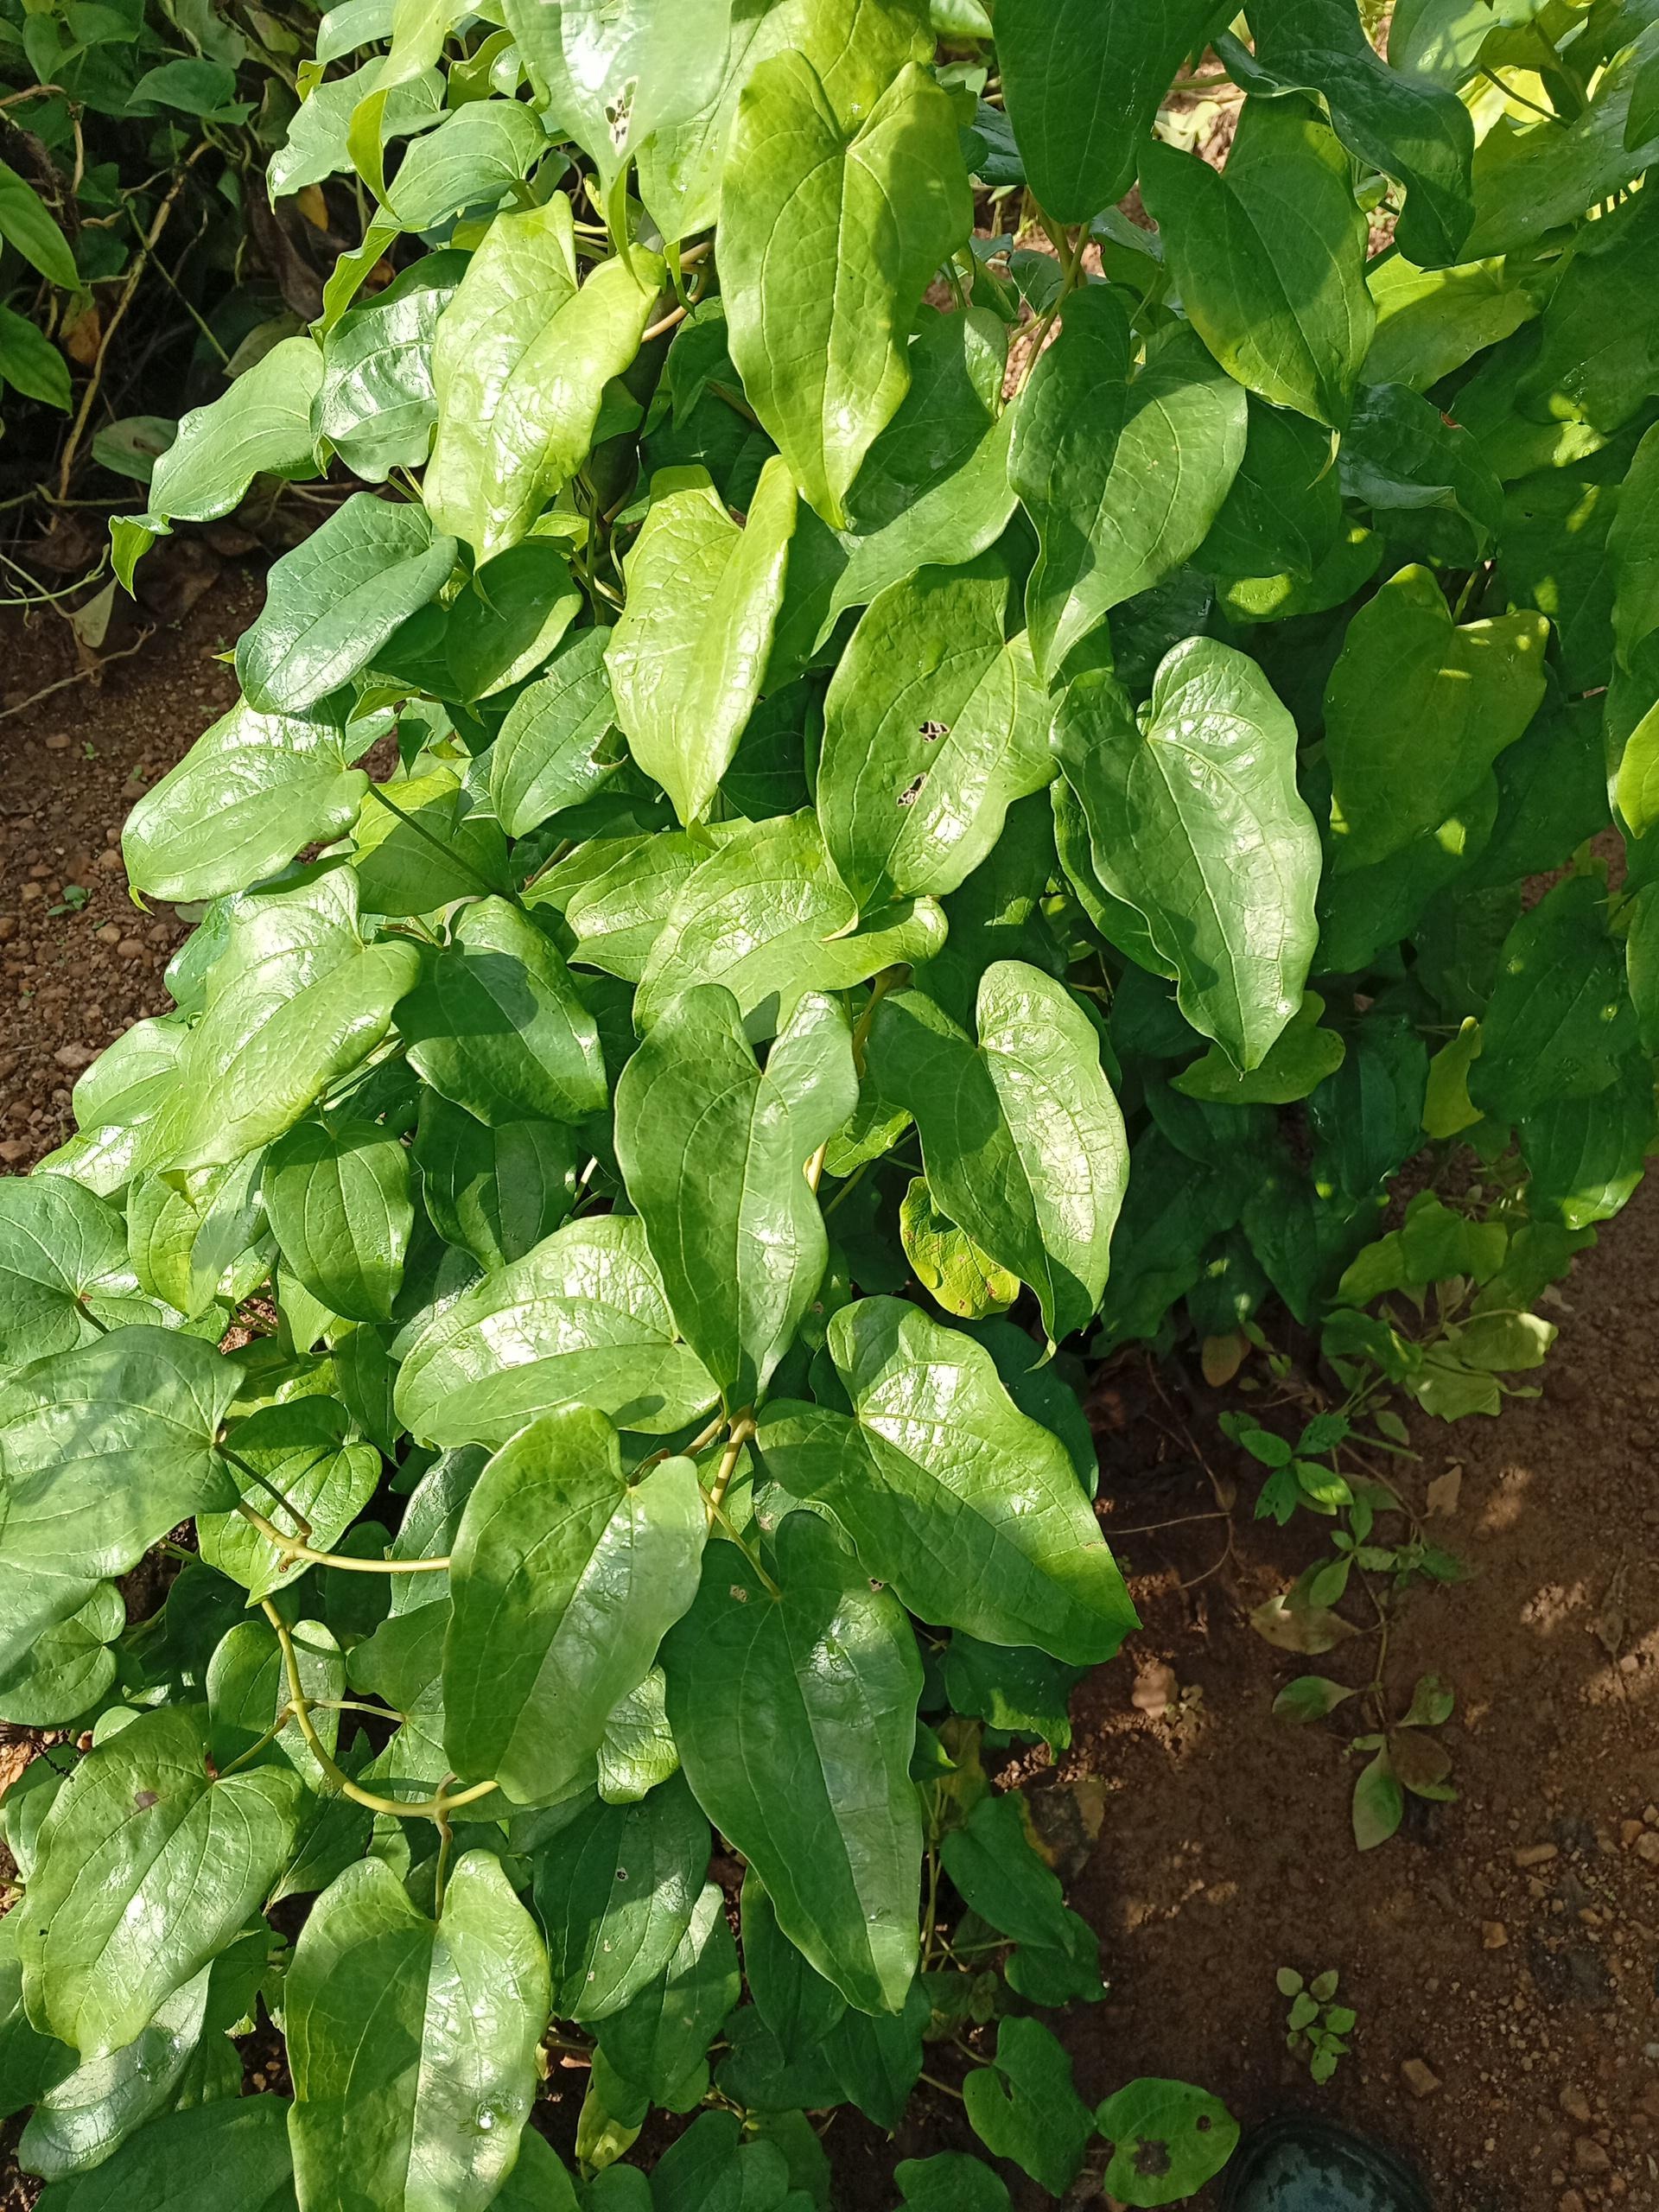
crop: yam
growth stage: vegetative
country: Nigeria
